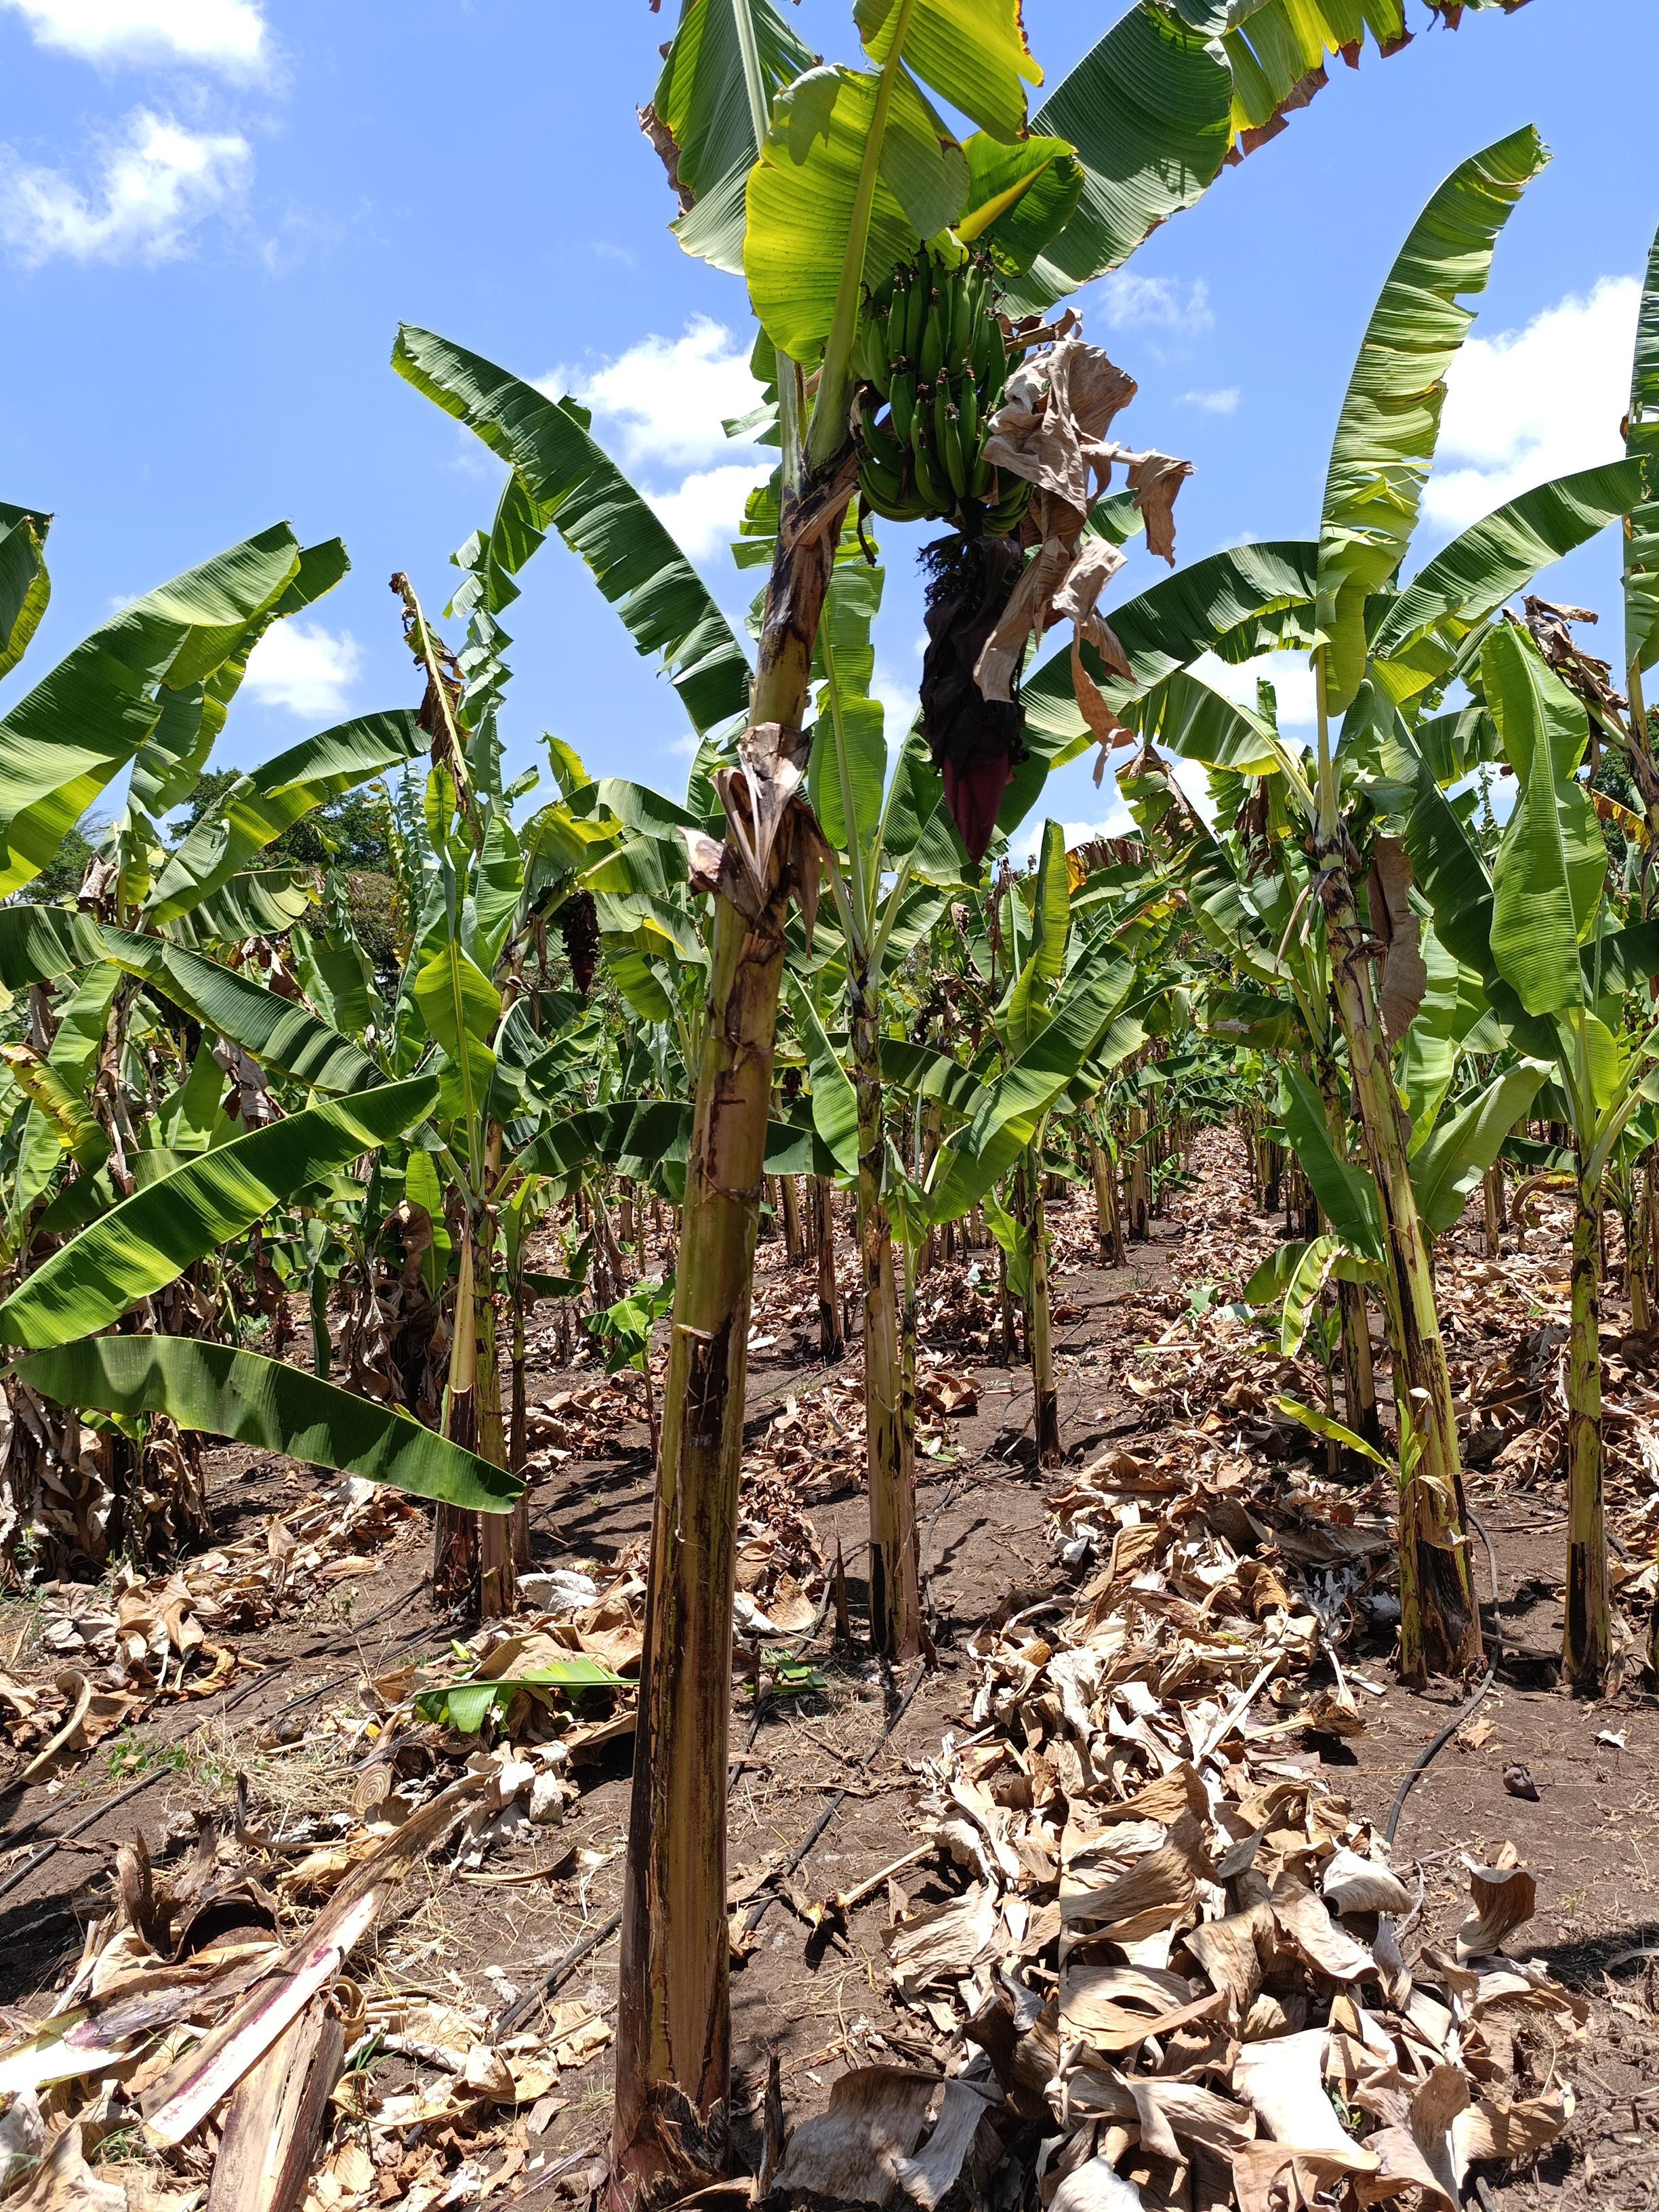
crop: banana
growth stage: development fruit
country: Tanzania
